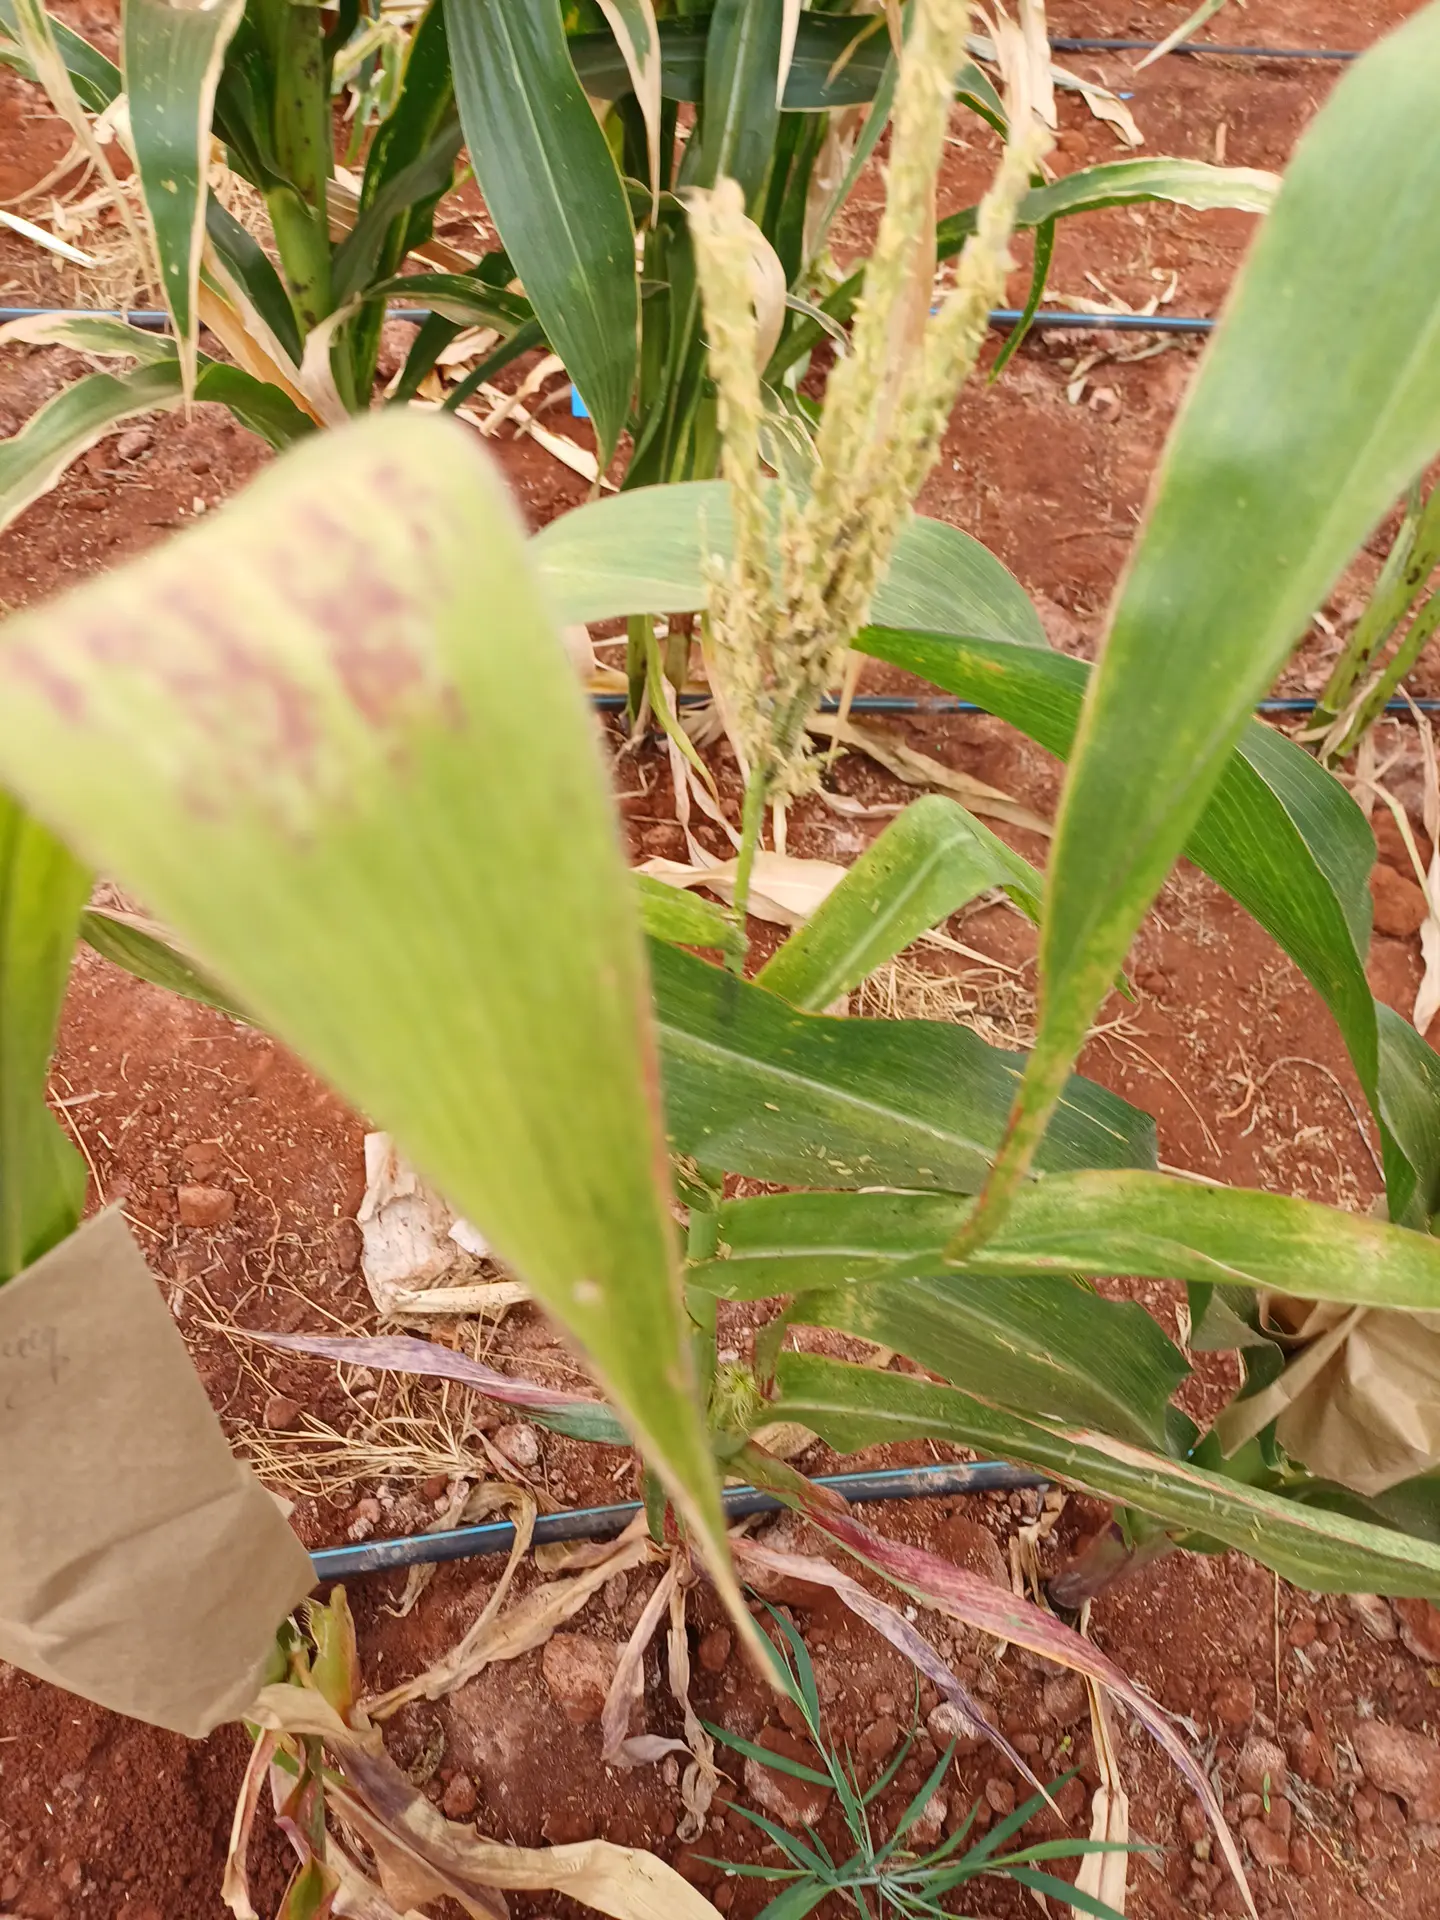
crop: maize
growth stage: flowering
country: Kenya
